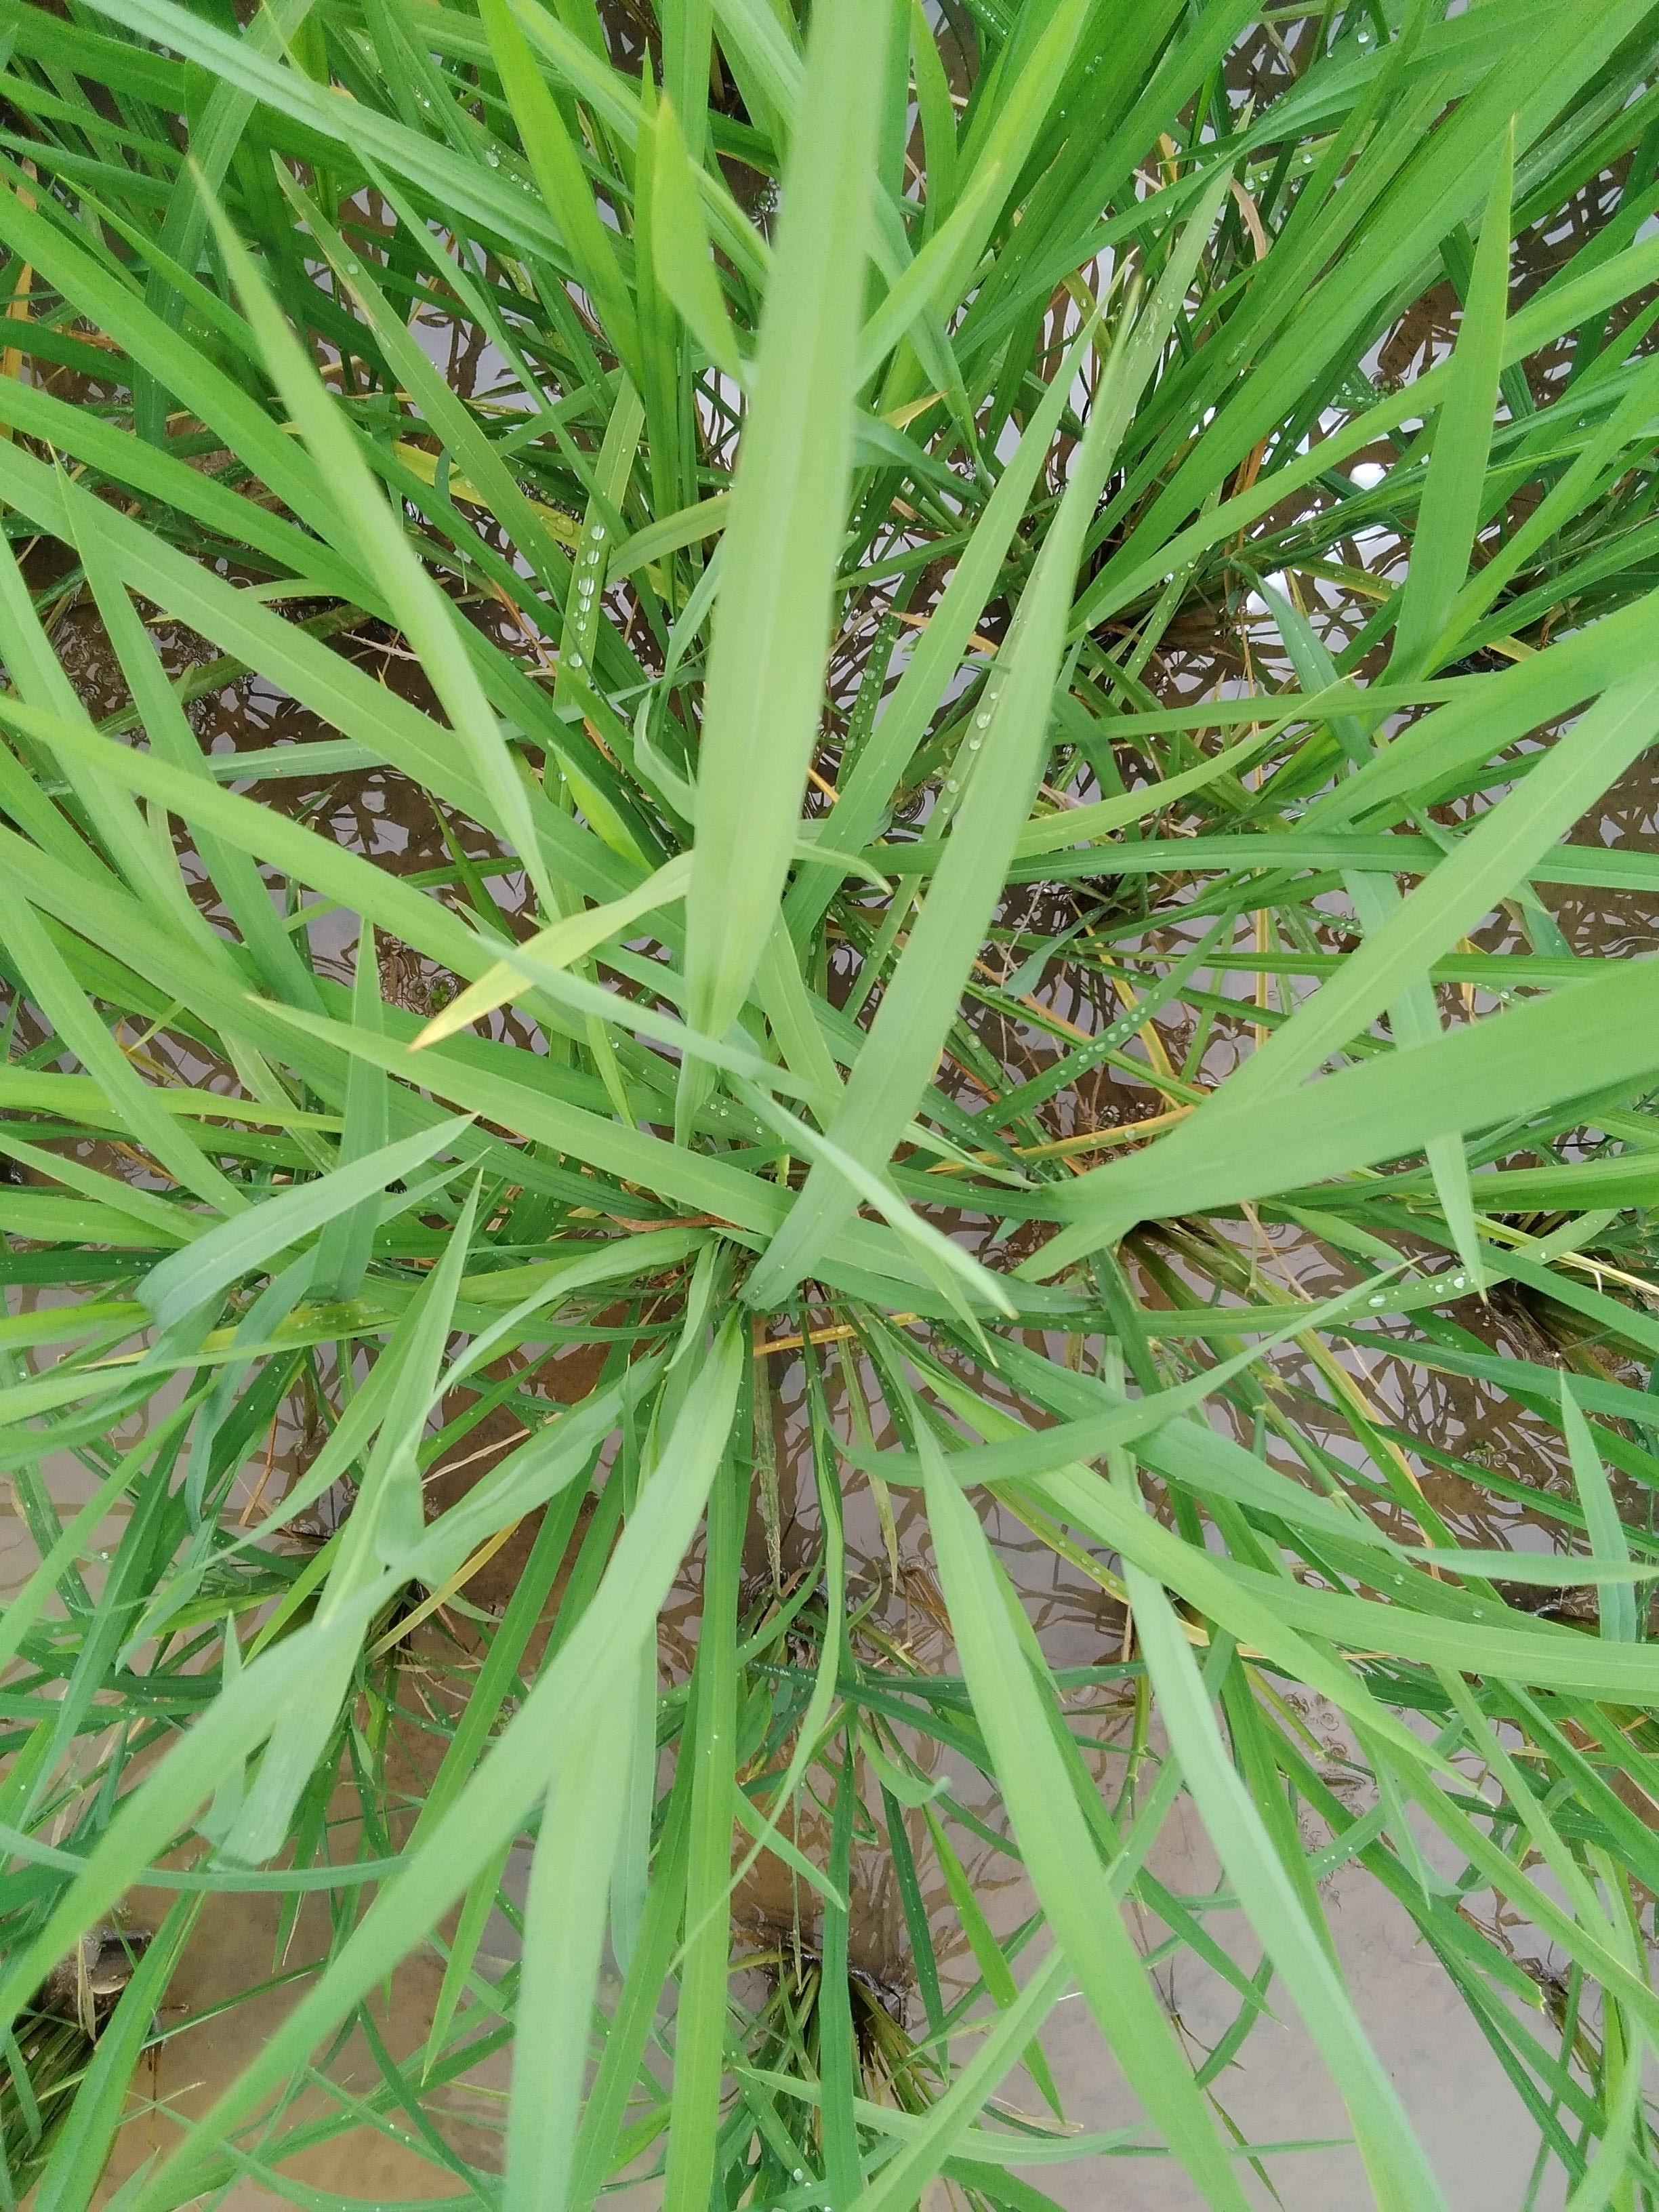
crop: rice
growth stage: elongation stem
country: Nigeria
